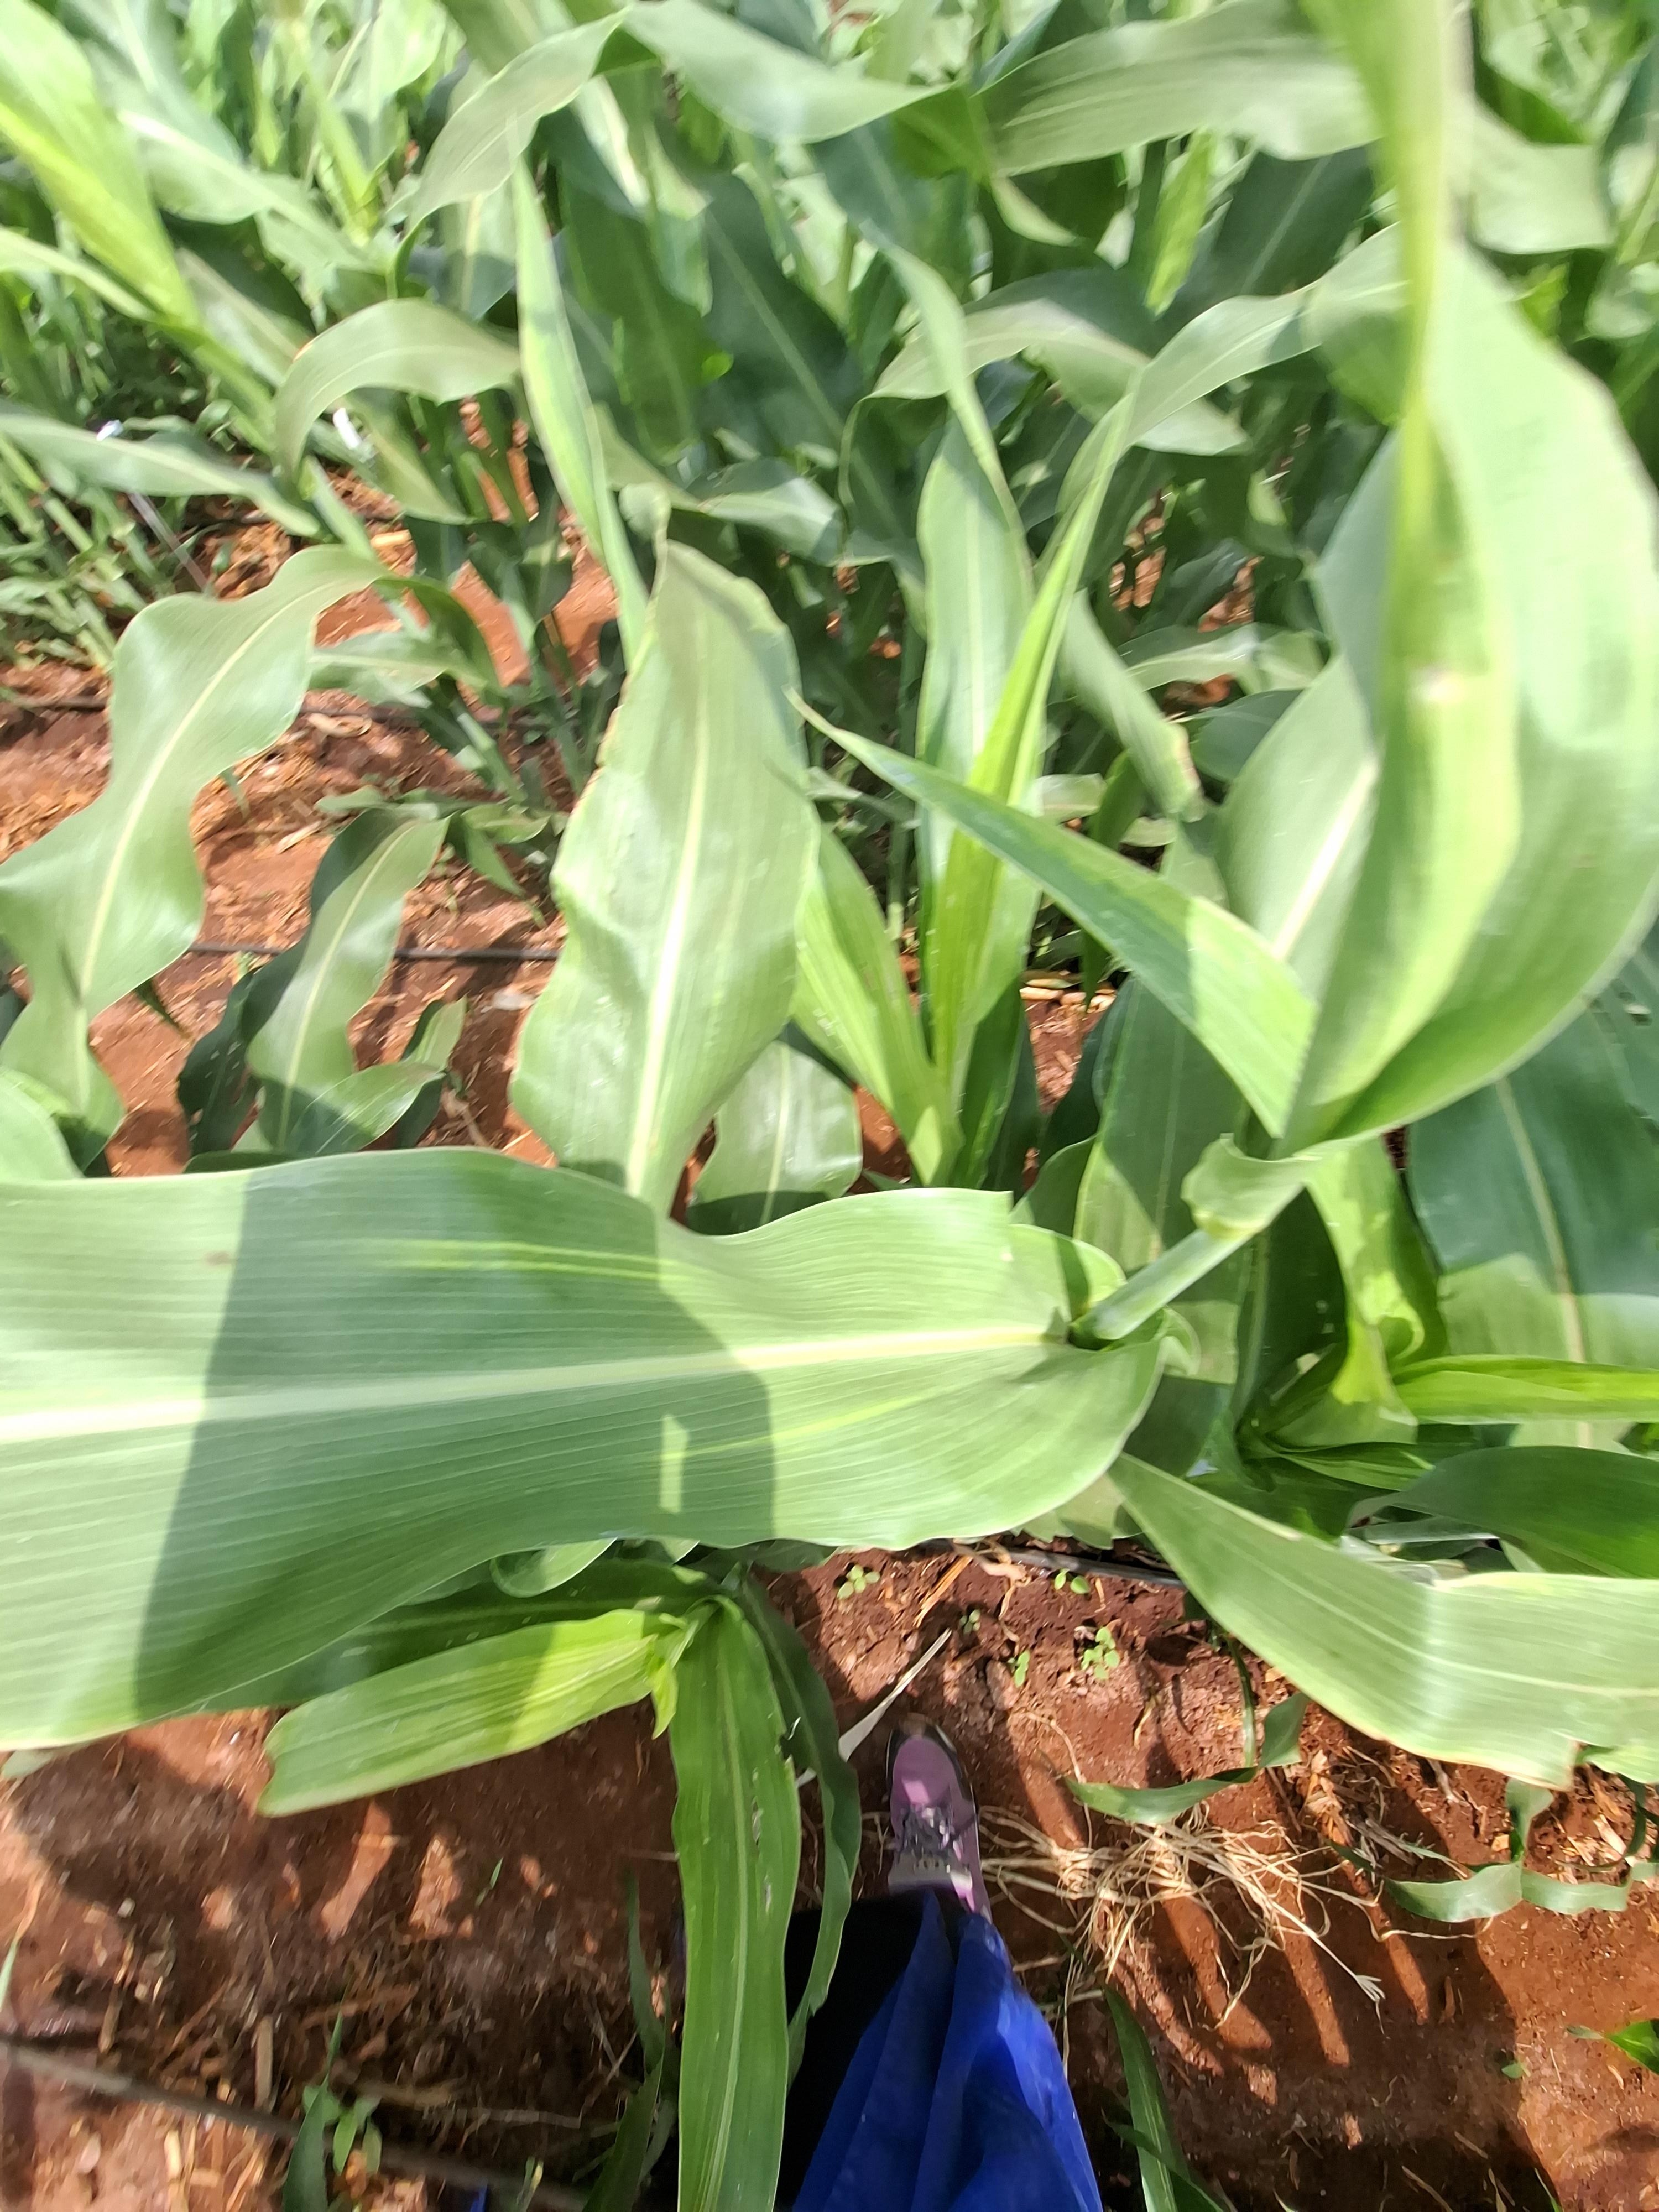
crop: sorghum
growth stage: vegetative
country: Kenya
